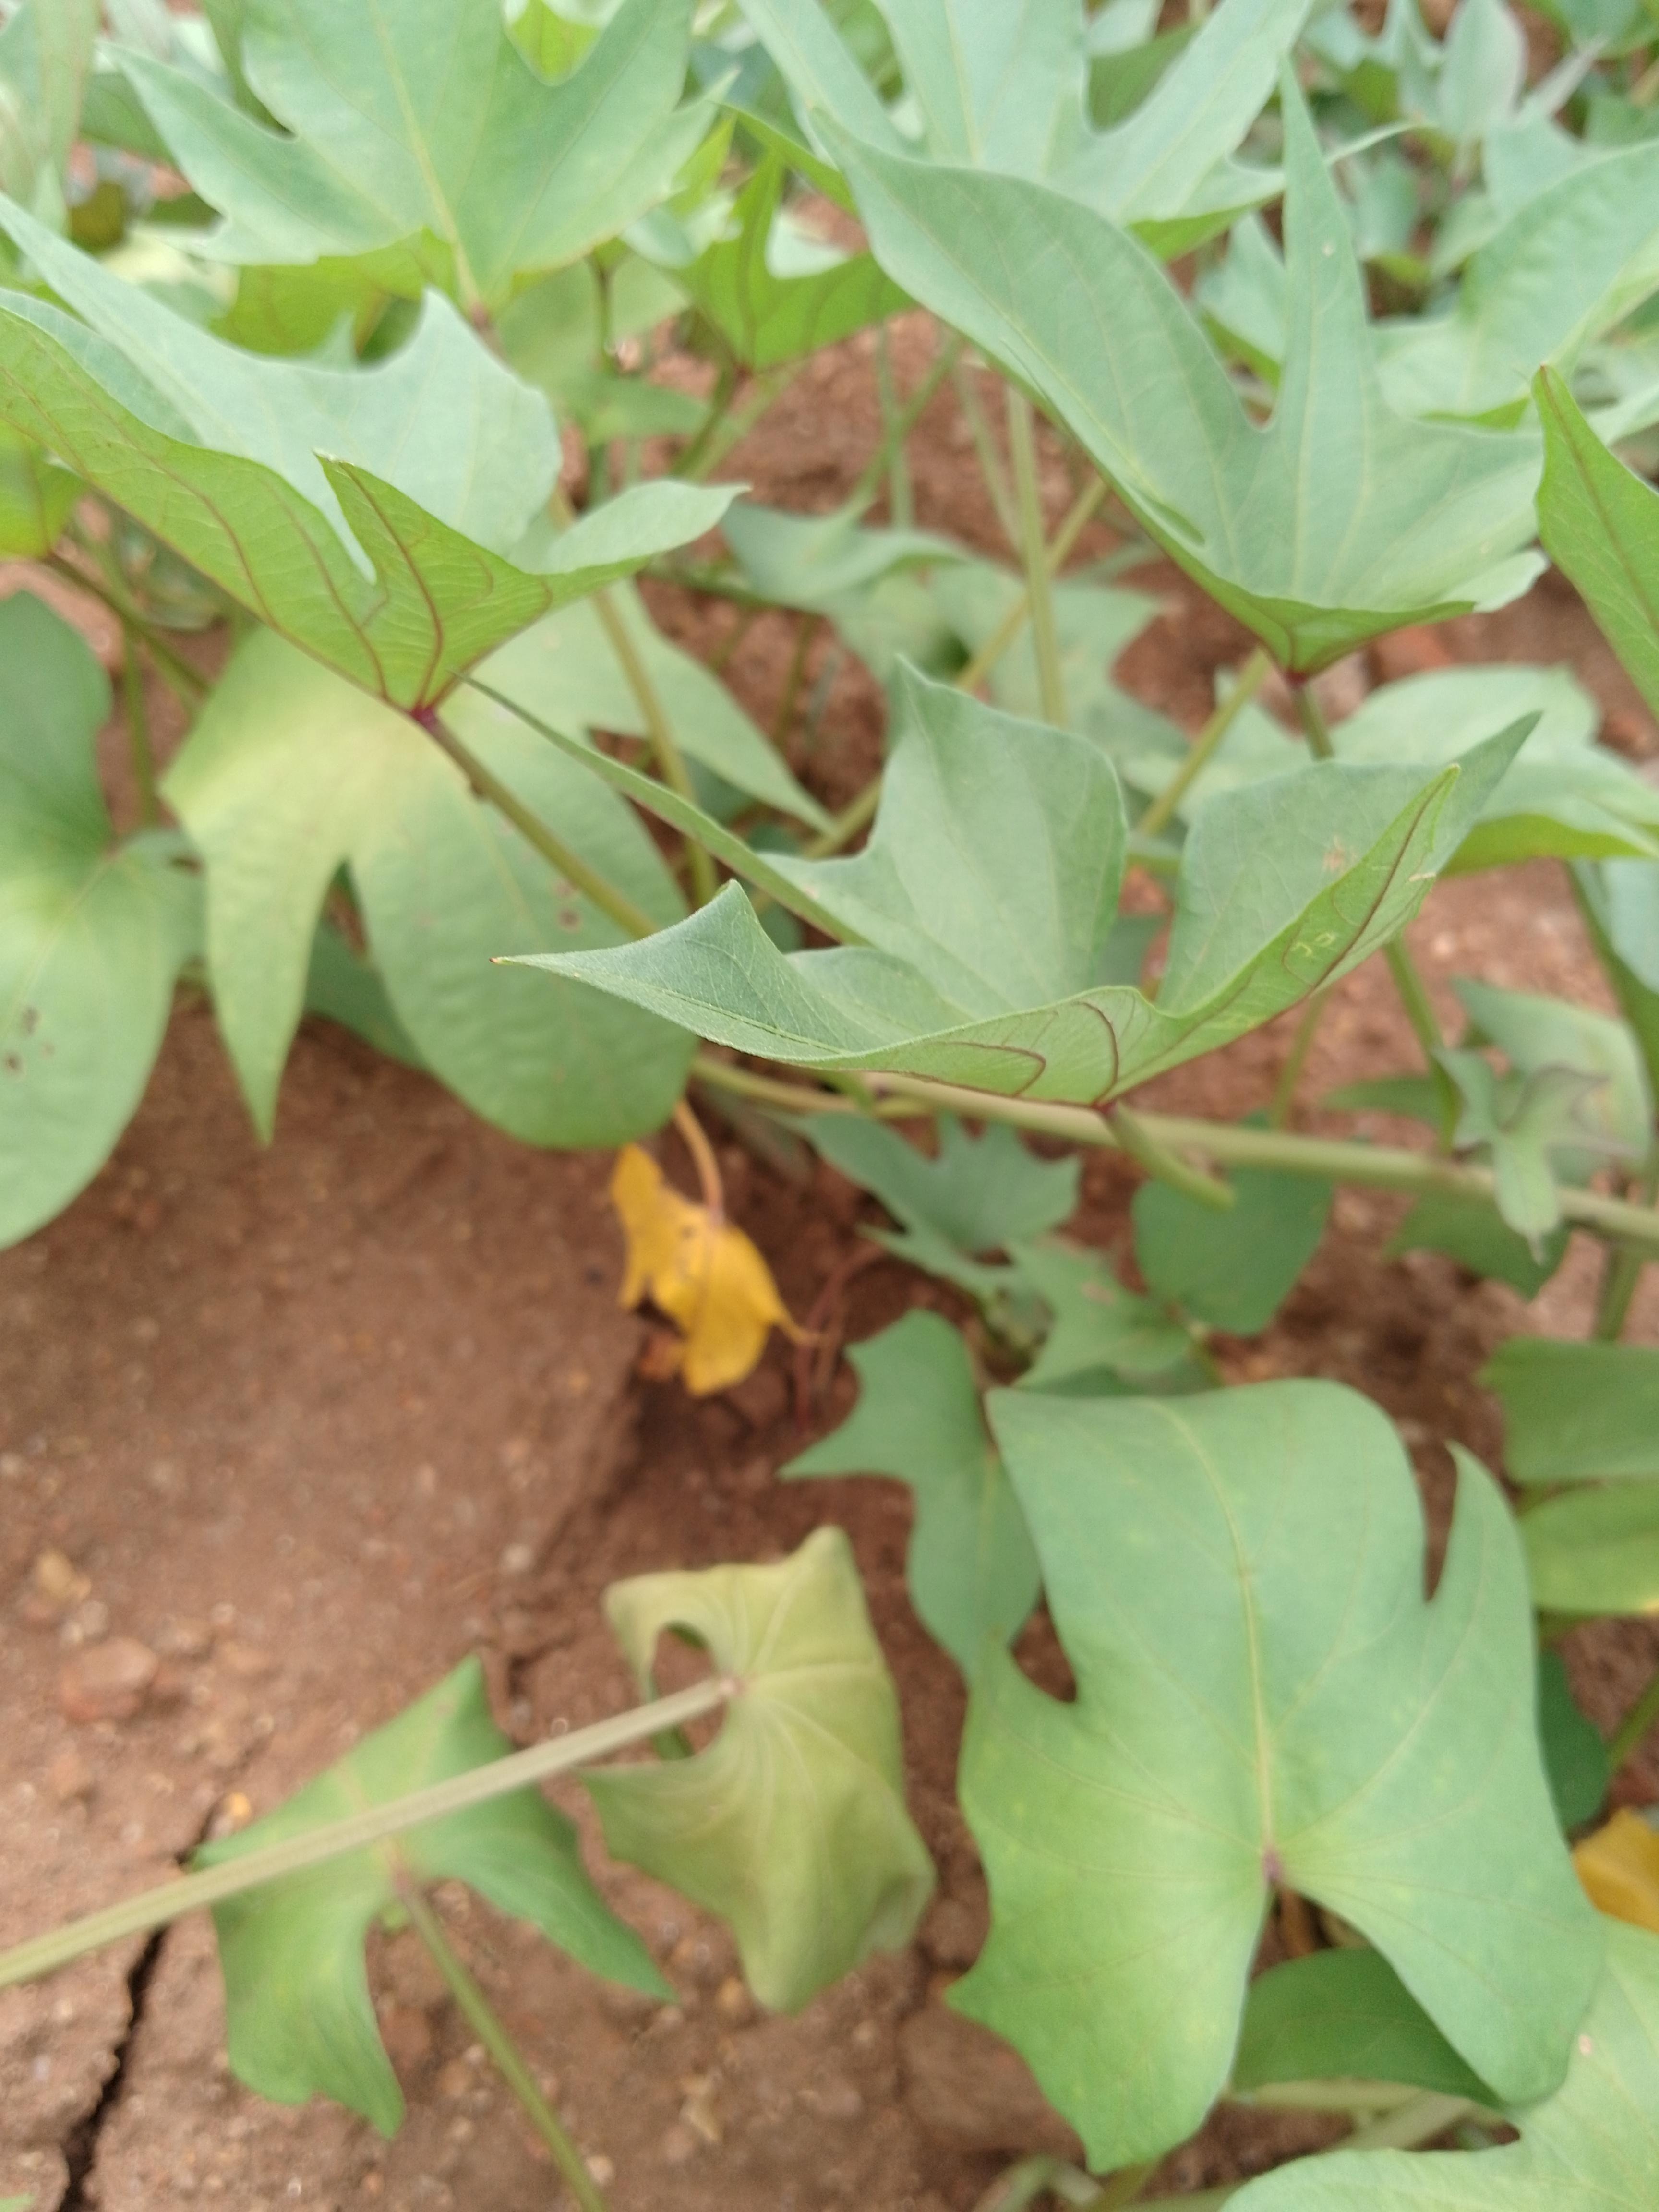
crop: sweet potato
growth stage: pegging
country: Malawi
